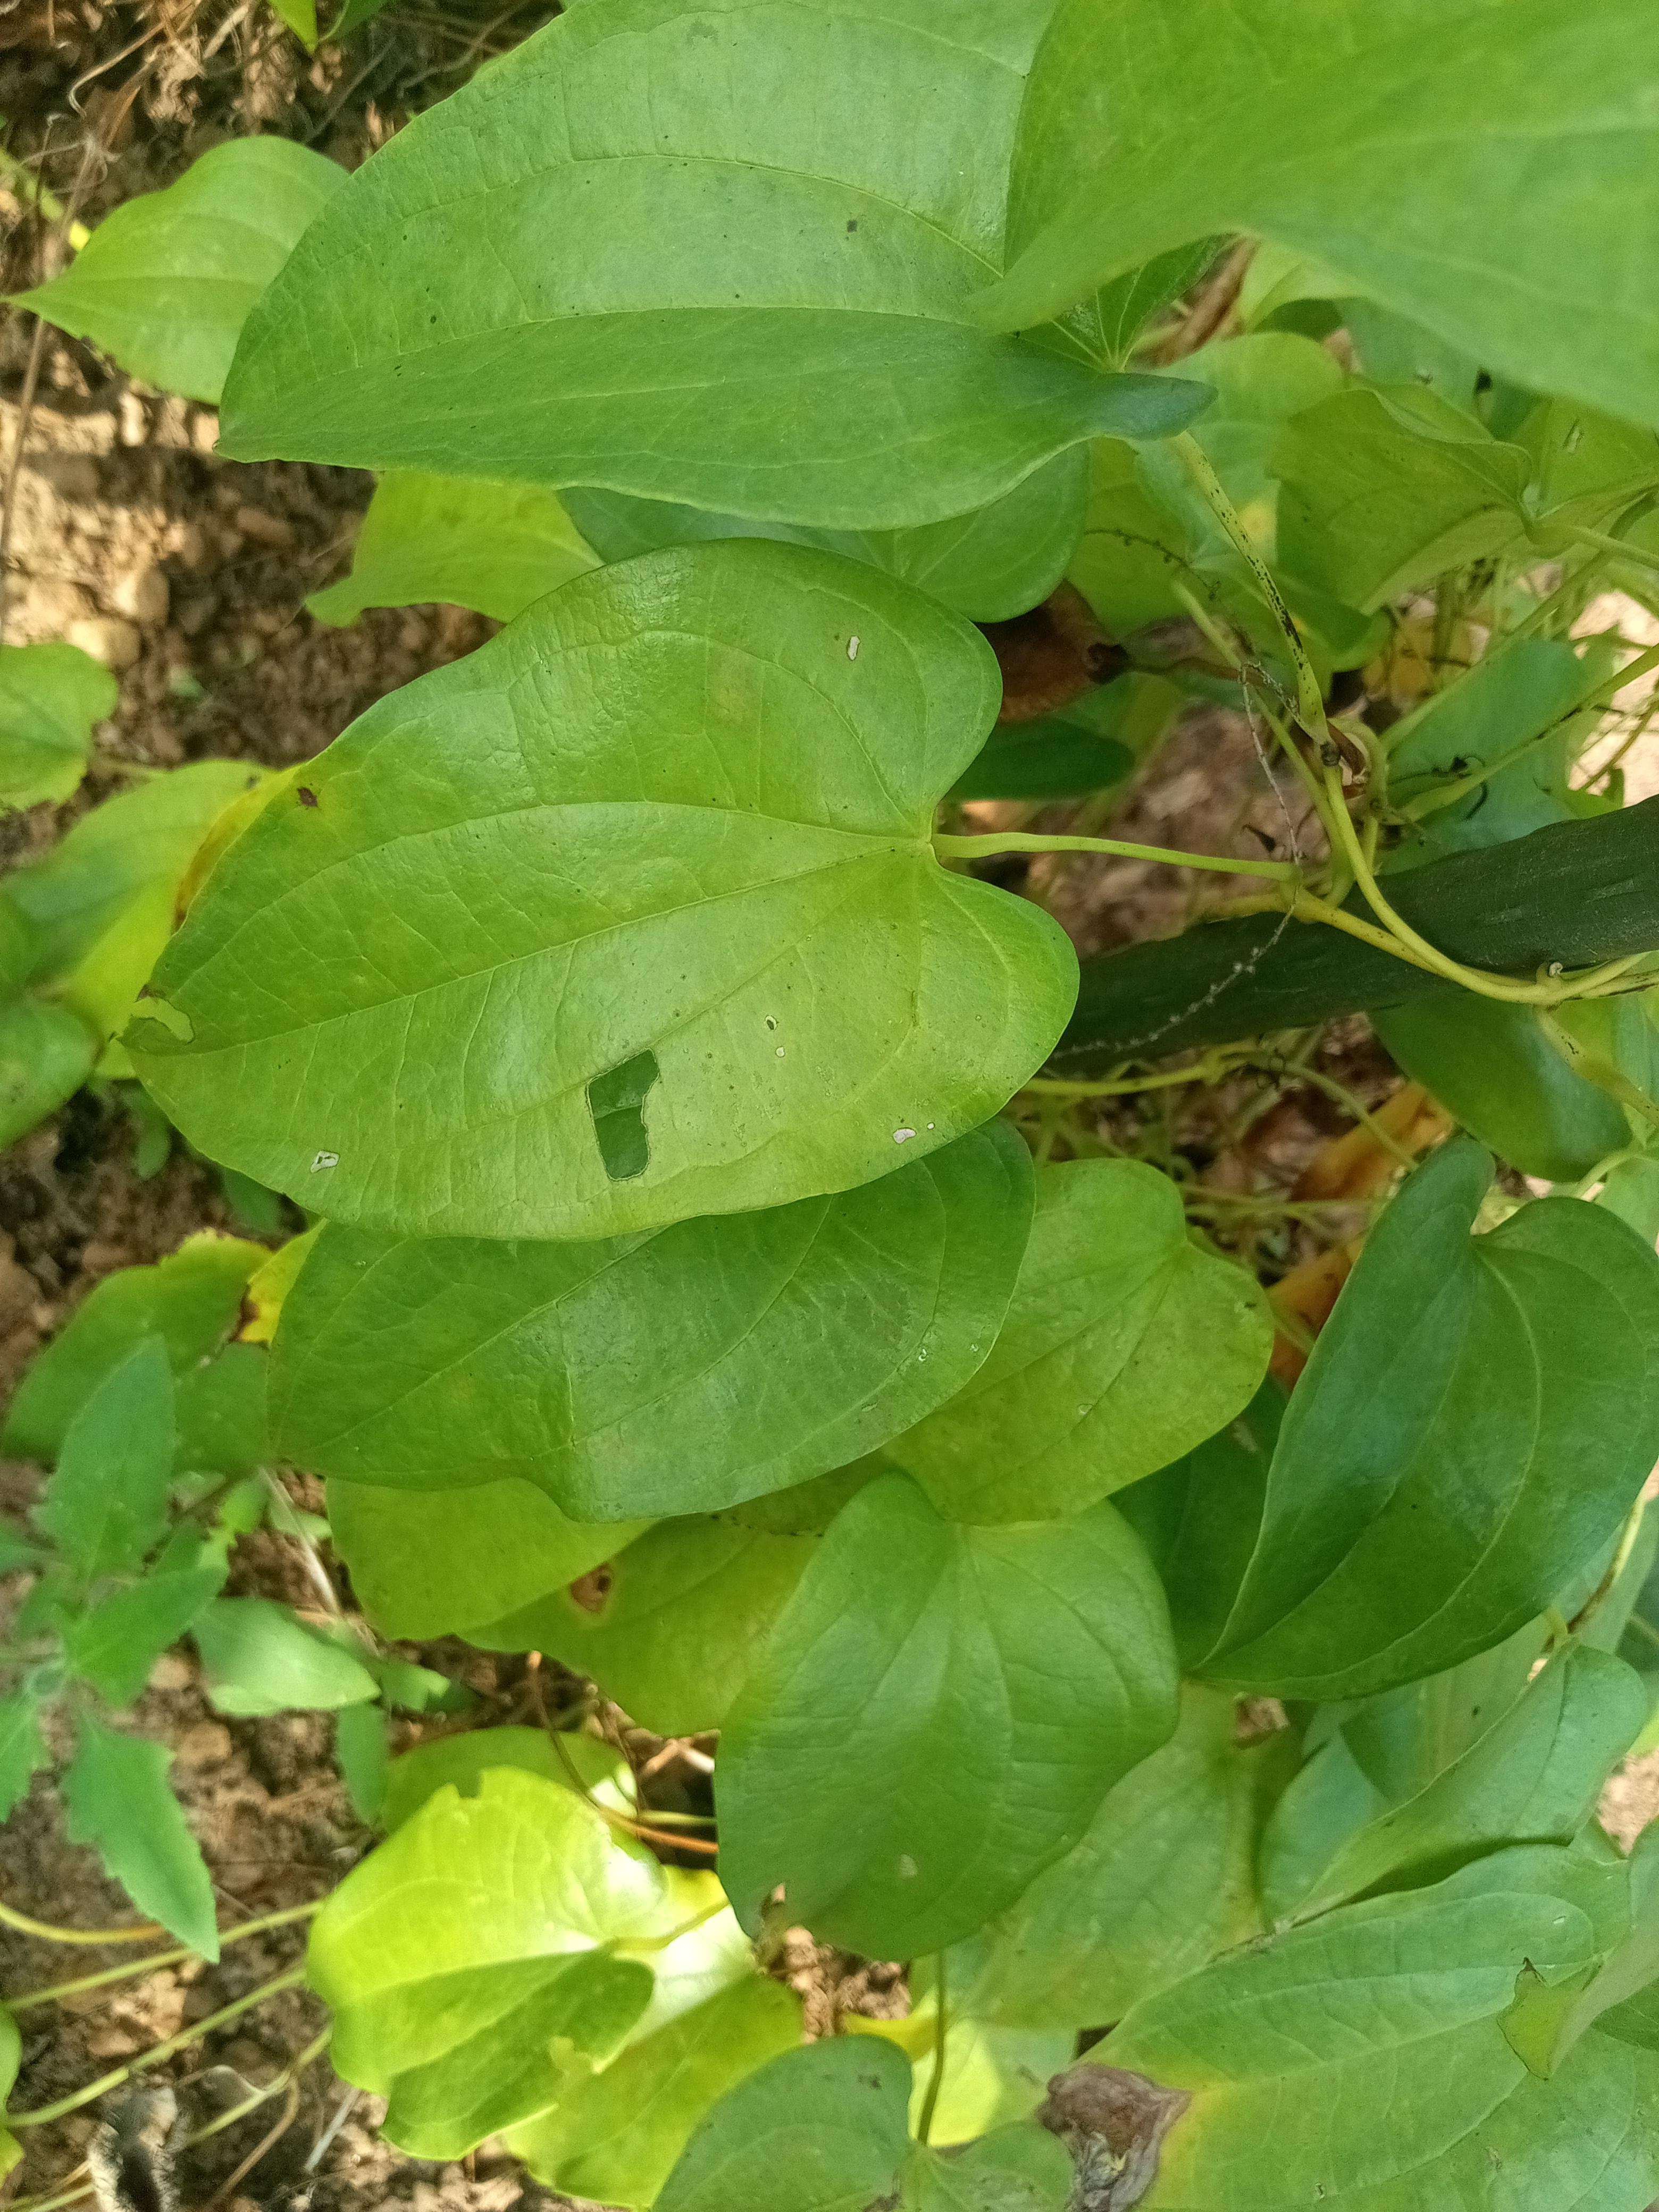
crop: yam
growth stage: maturity
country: Nigeria
